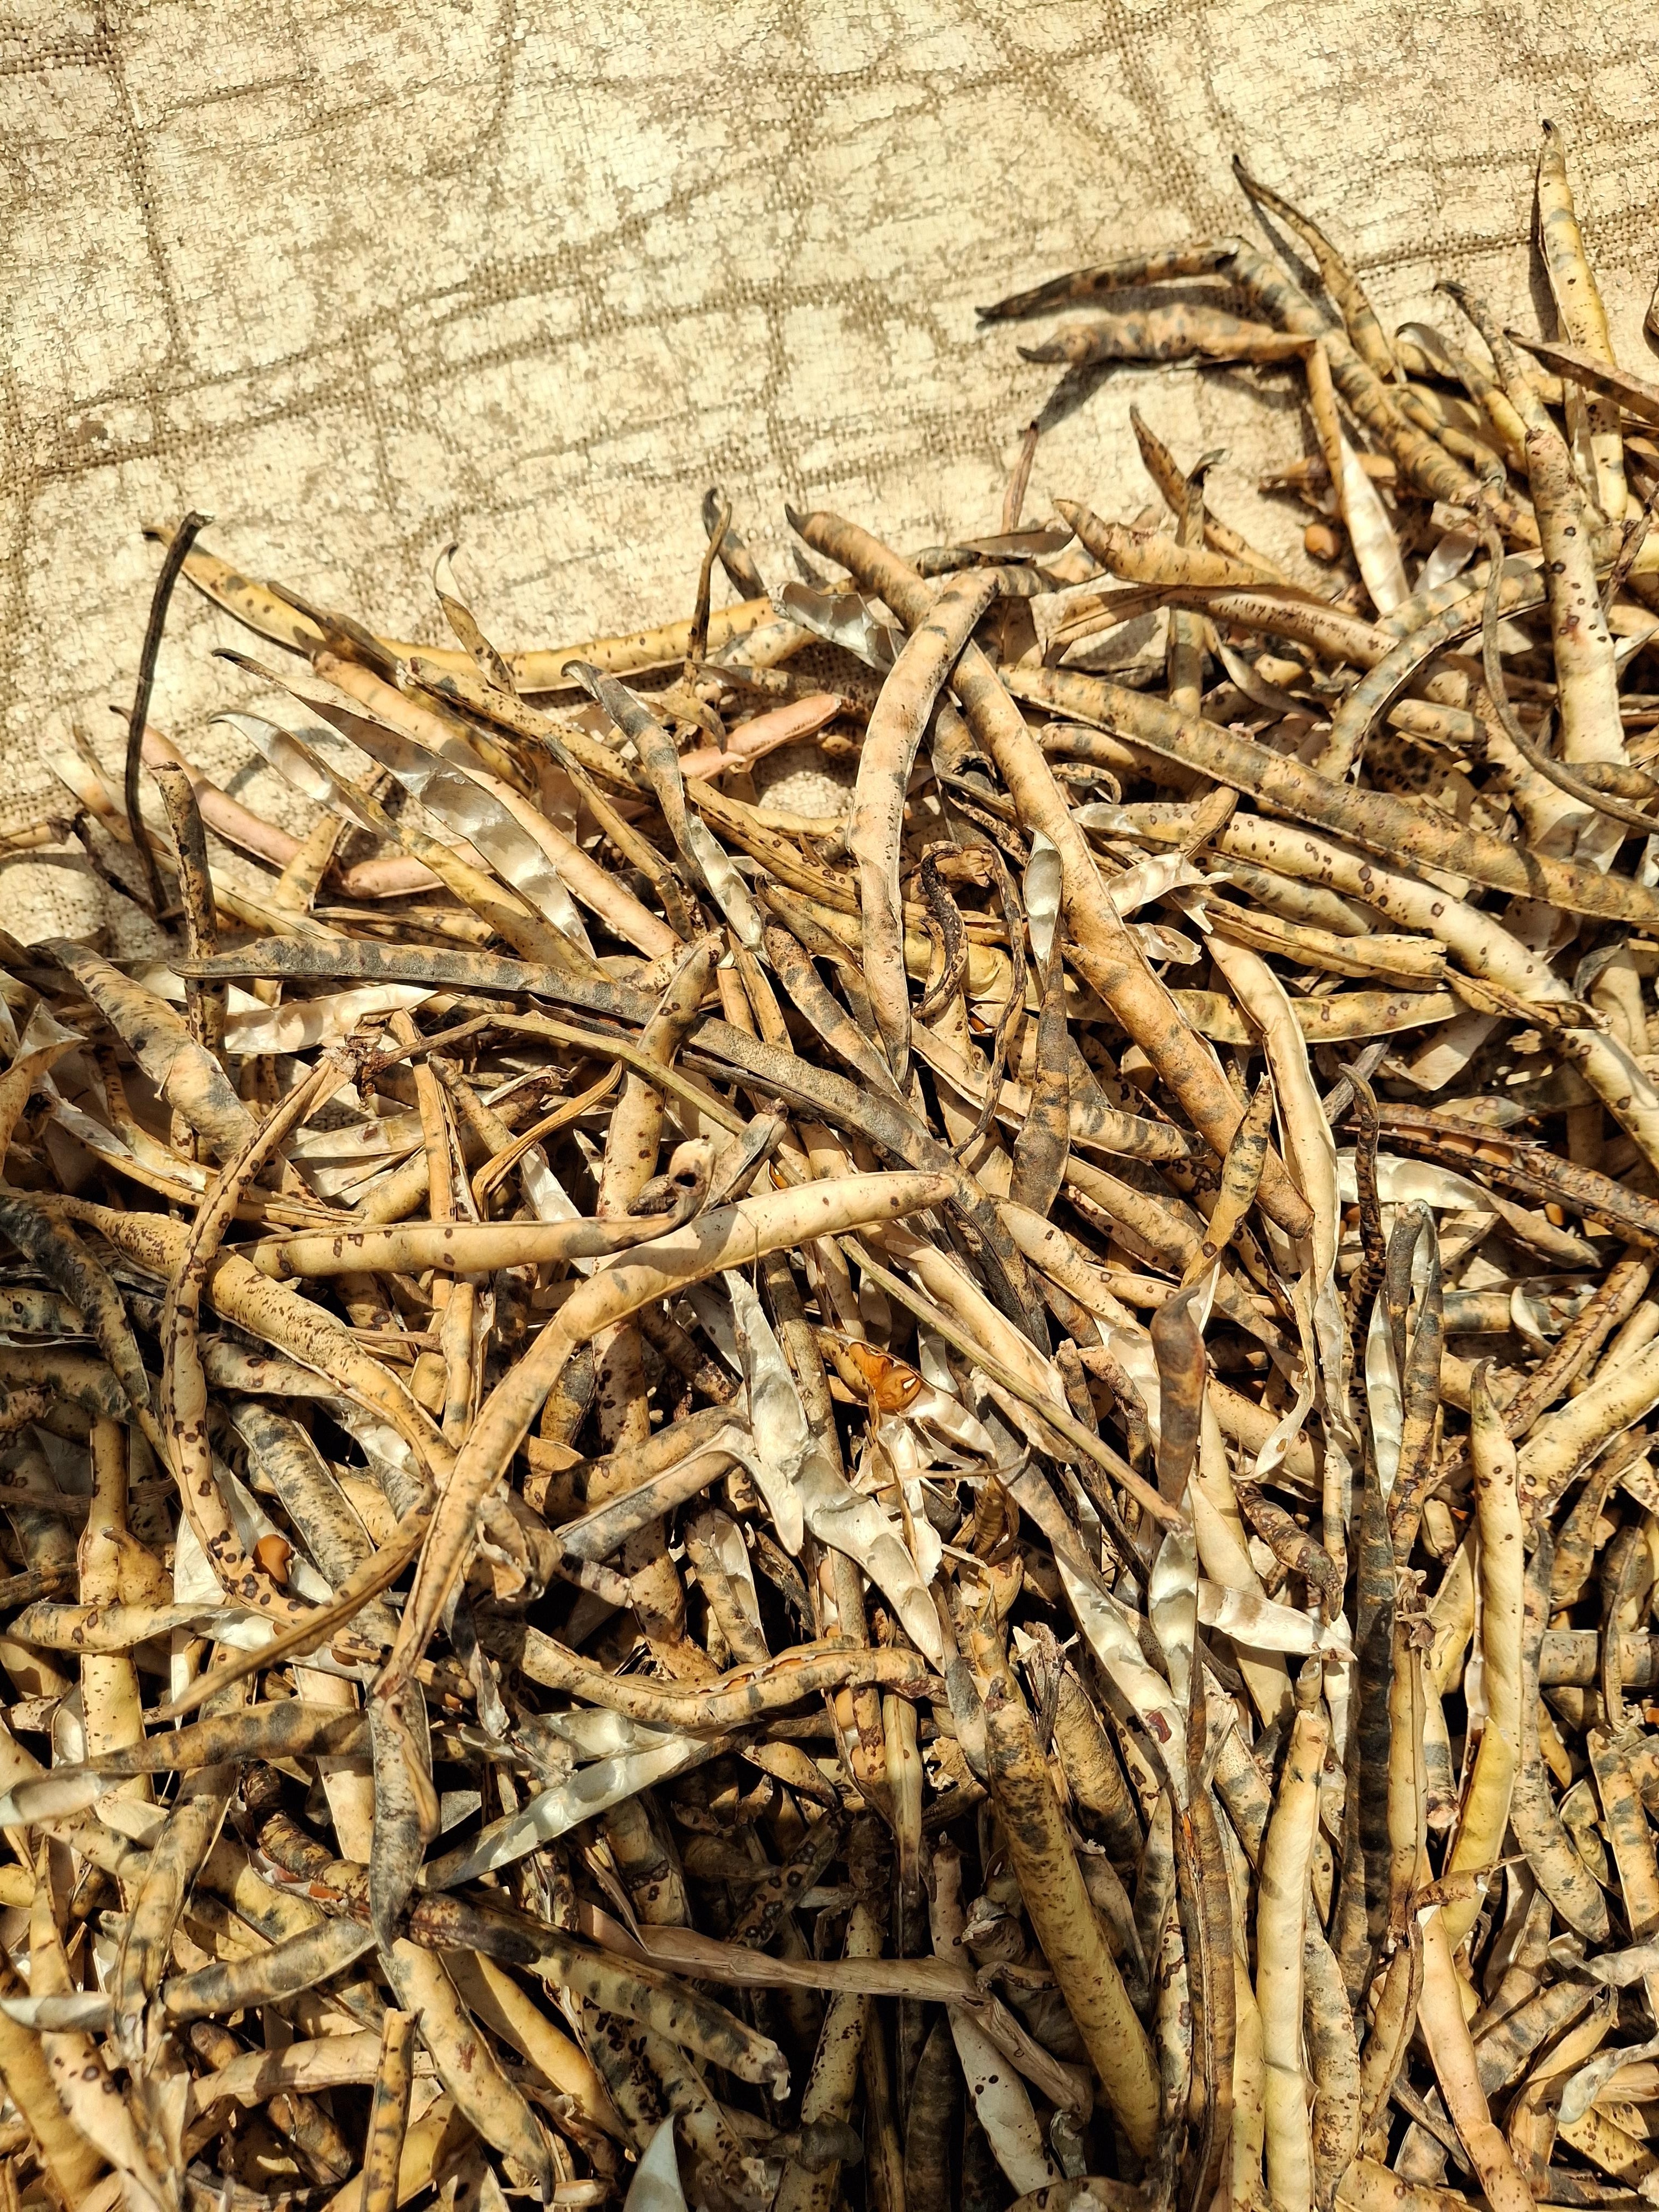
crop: cowpea
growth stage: harvest
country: Nigeria
